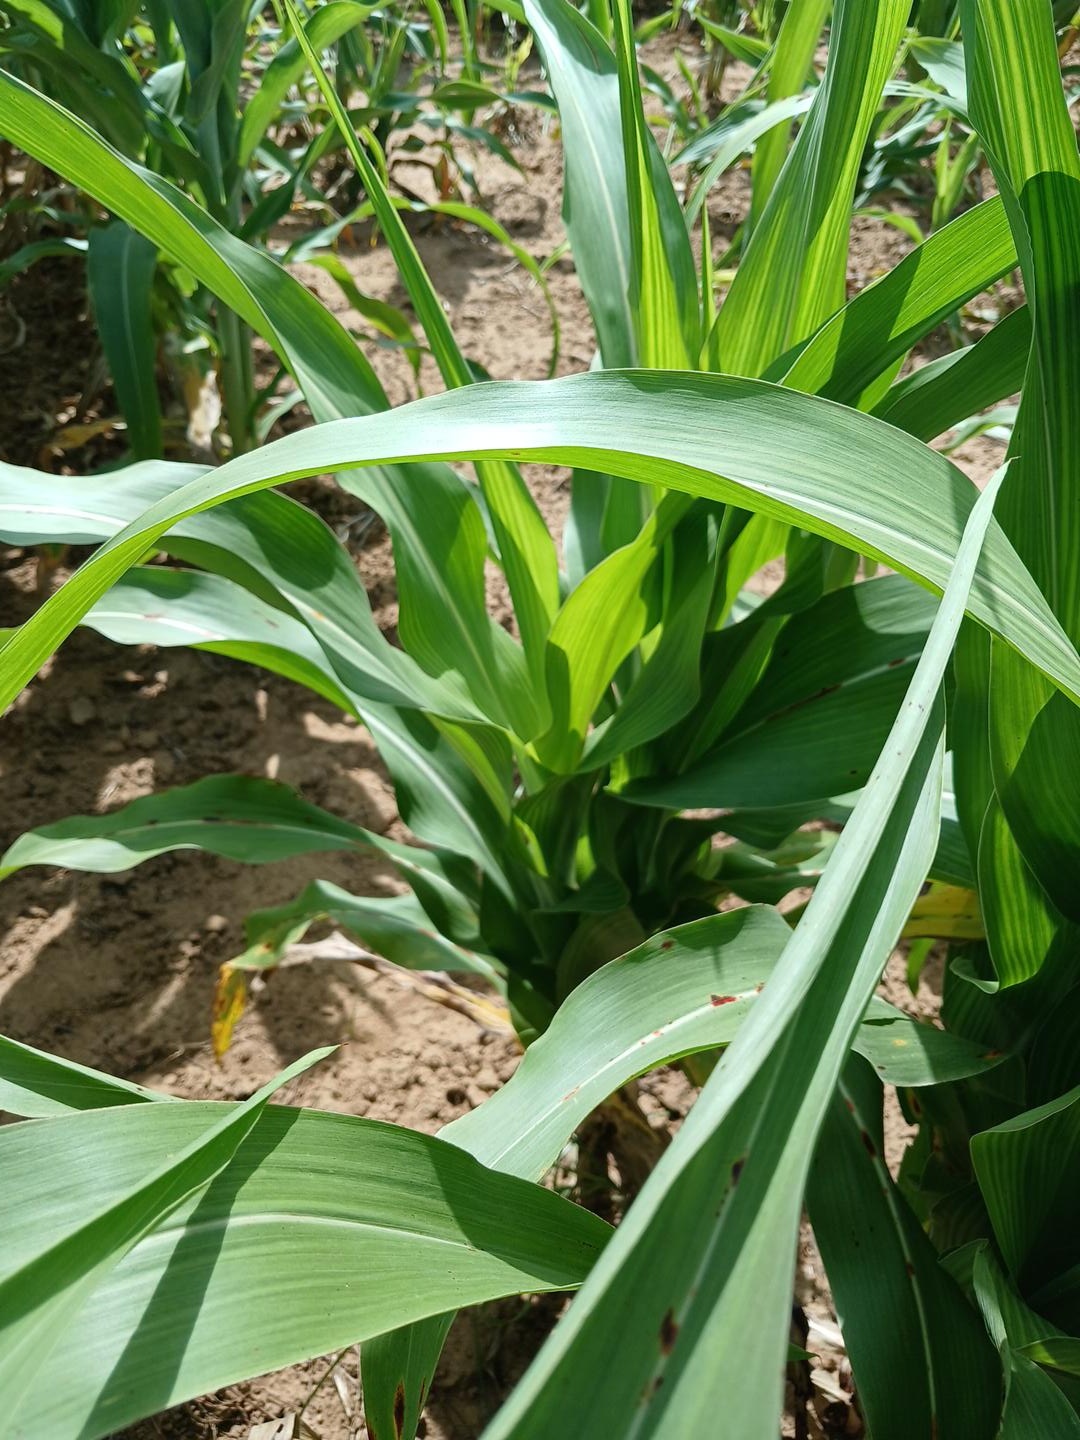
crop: sorghum
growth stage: vegetative
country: Senegal
